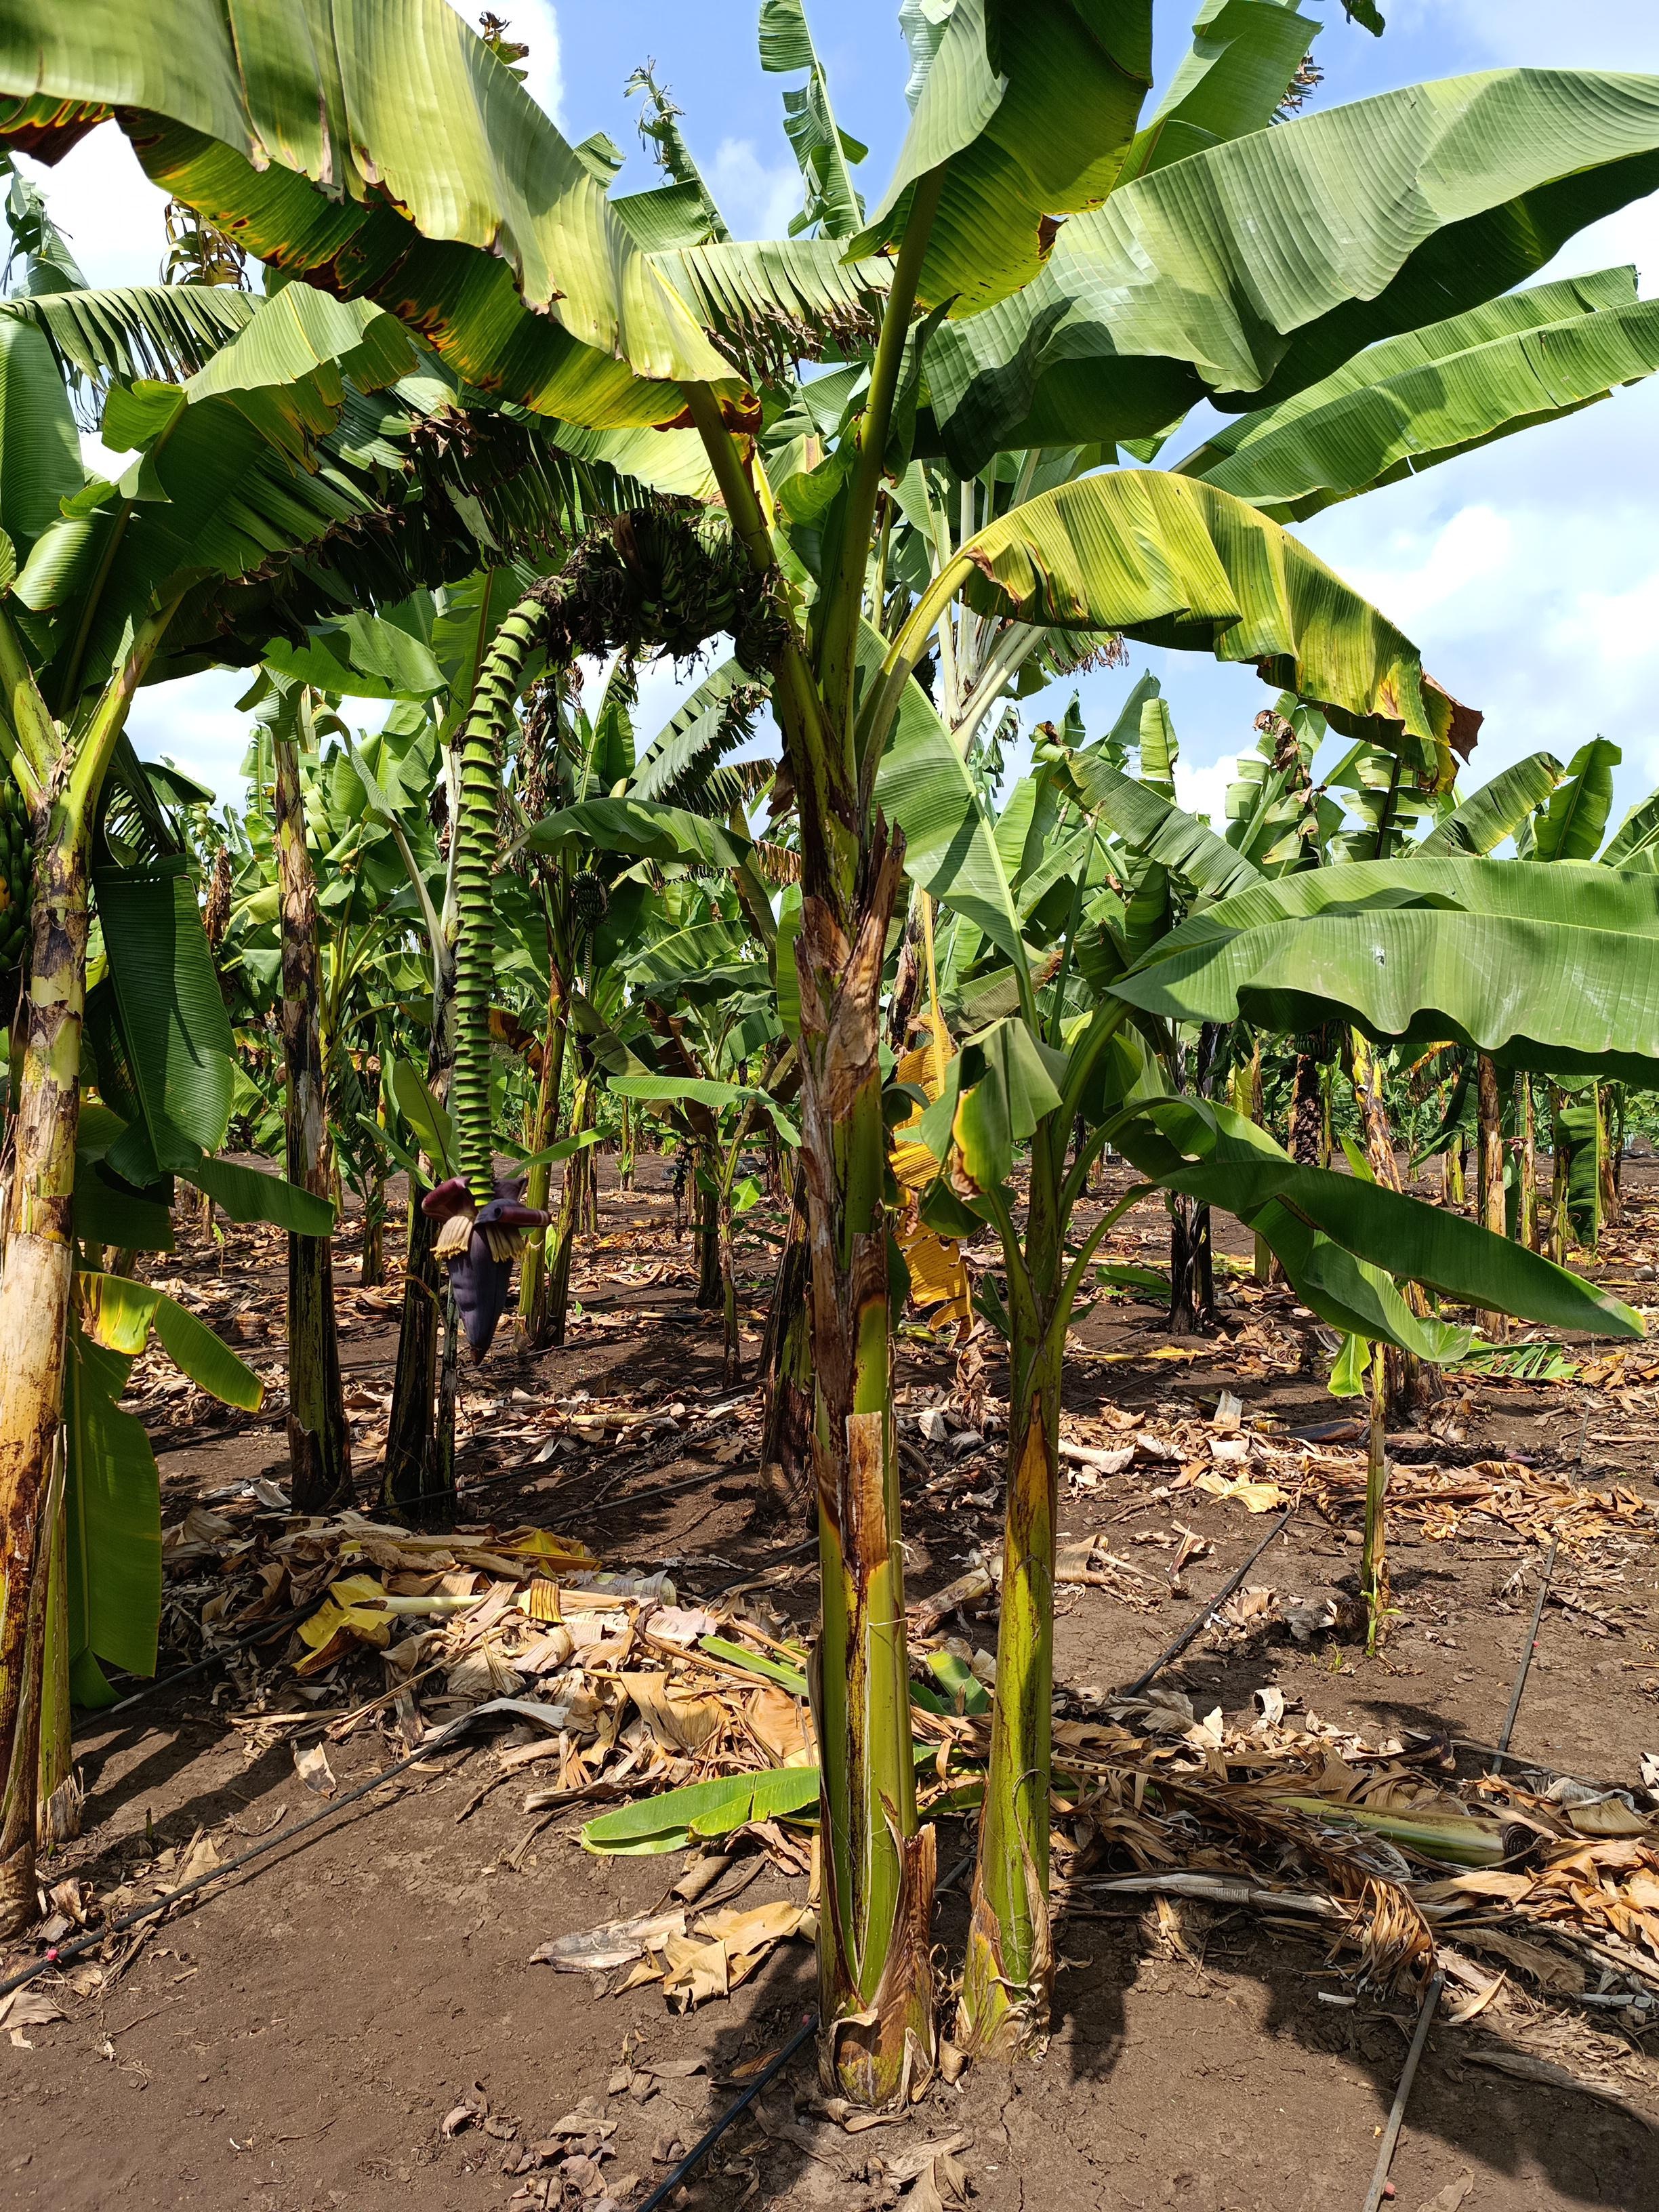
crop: banana
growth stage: development fruit
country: Tanzania
